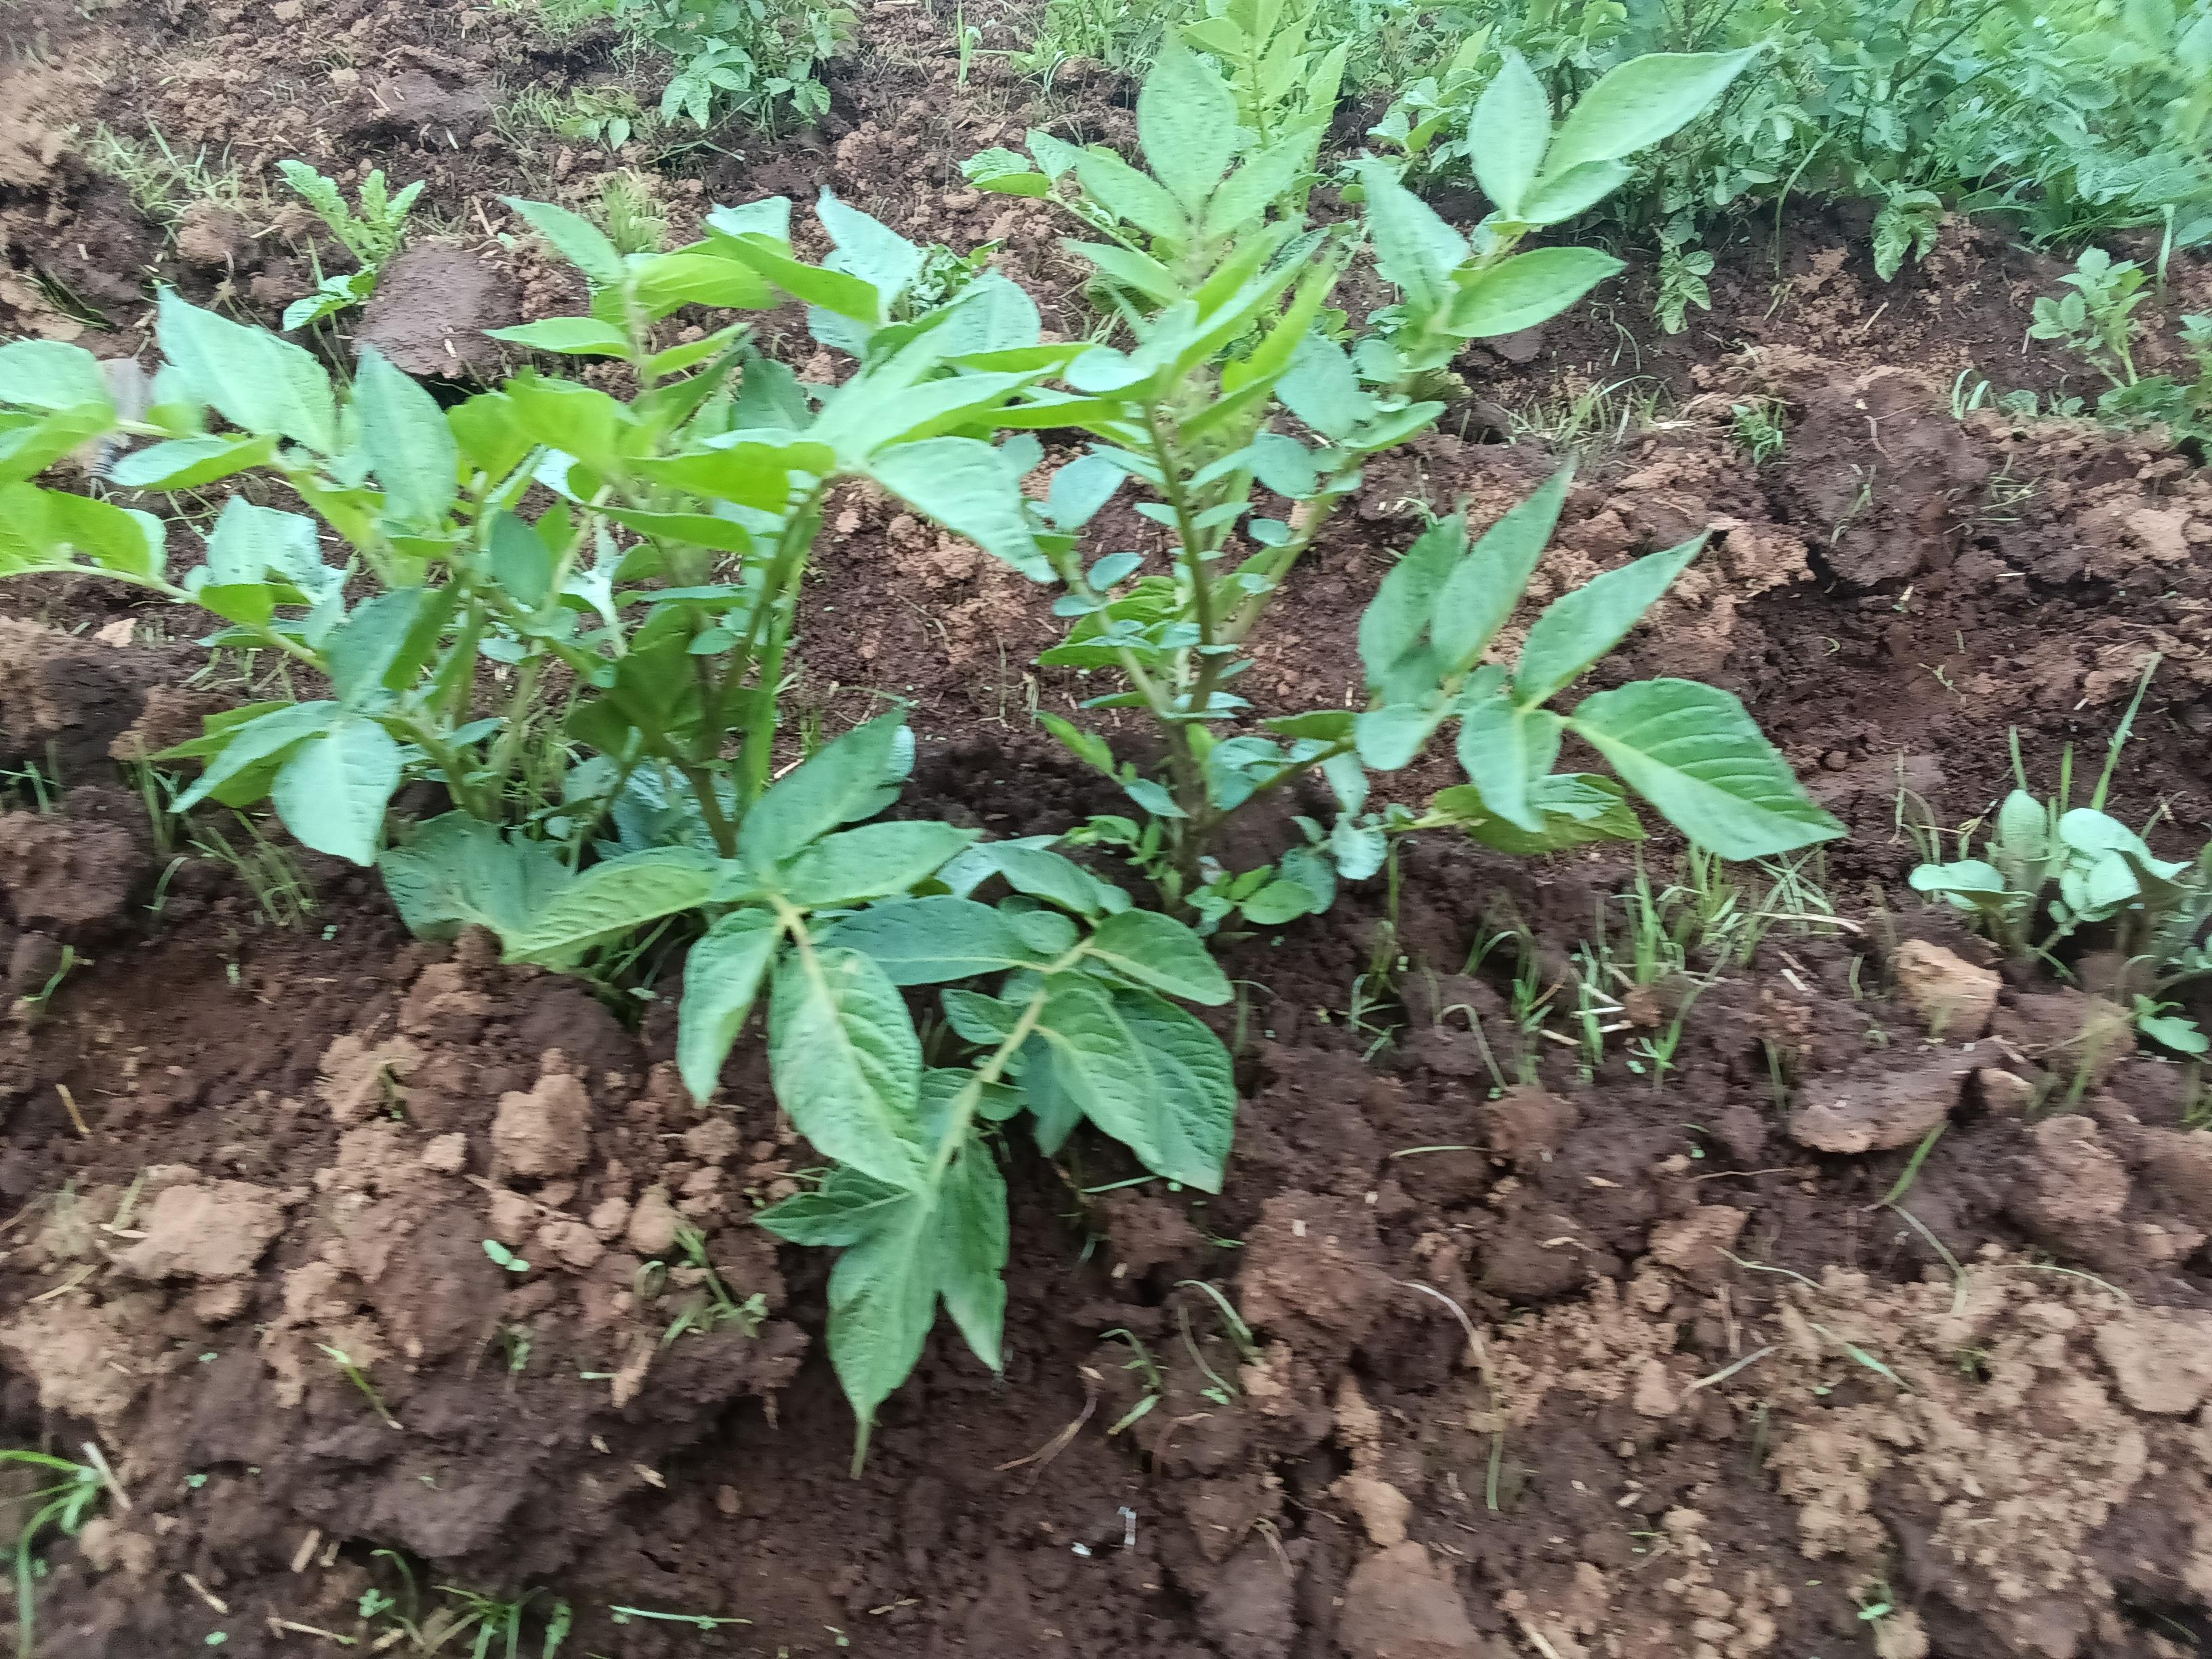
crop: potato
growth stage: flowering
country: Kenya
